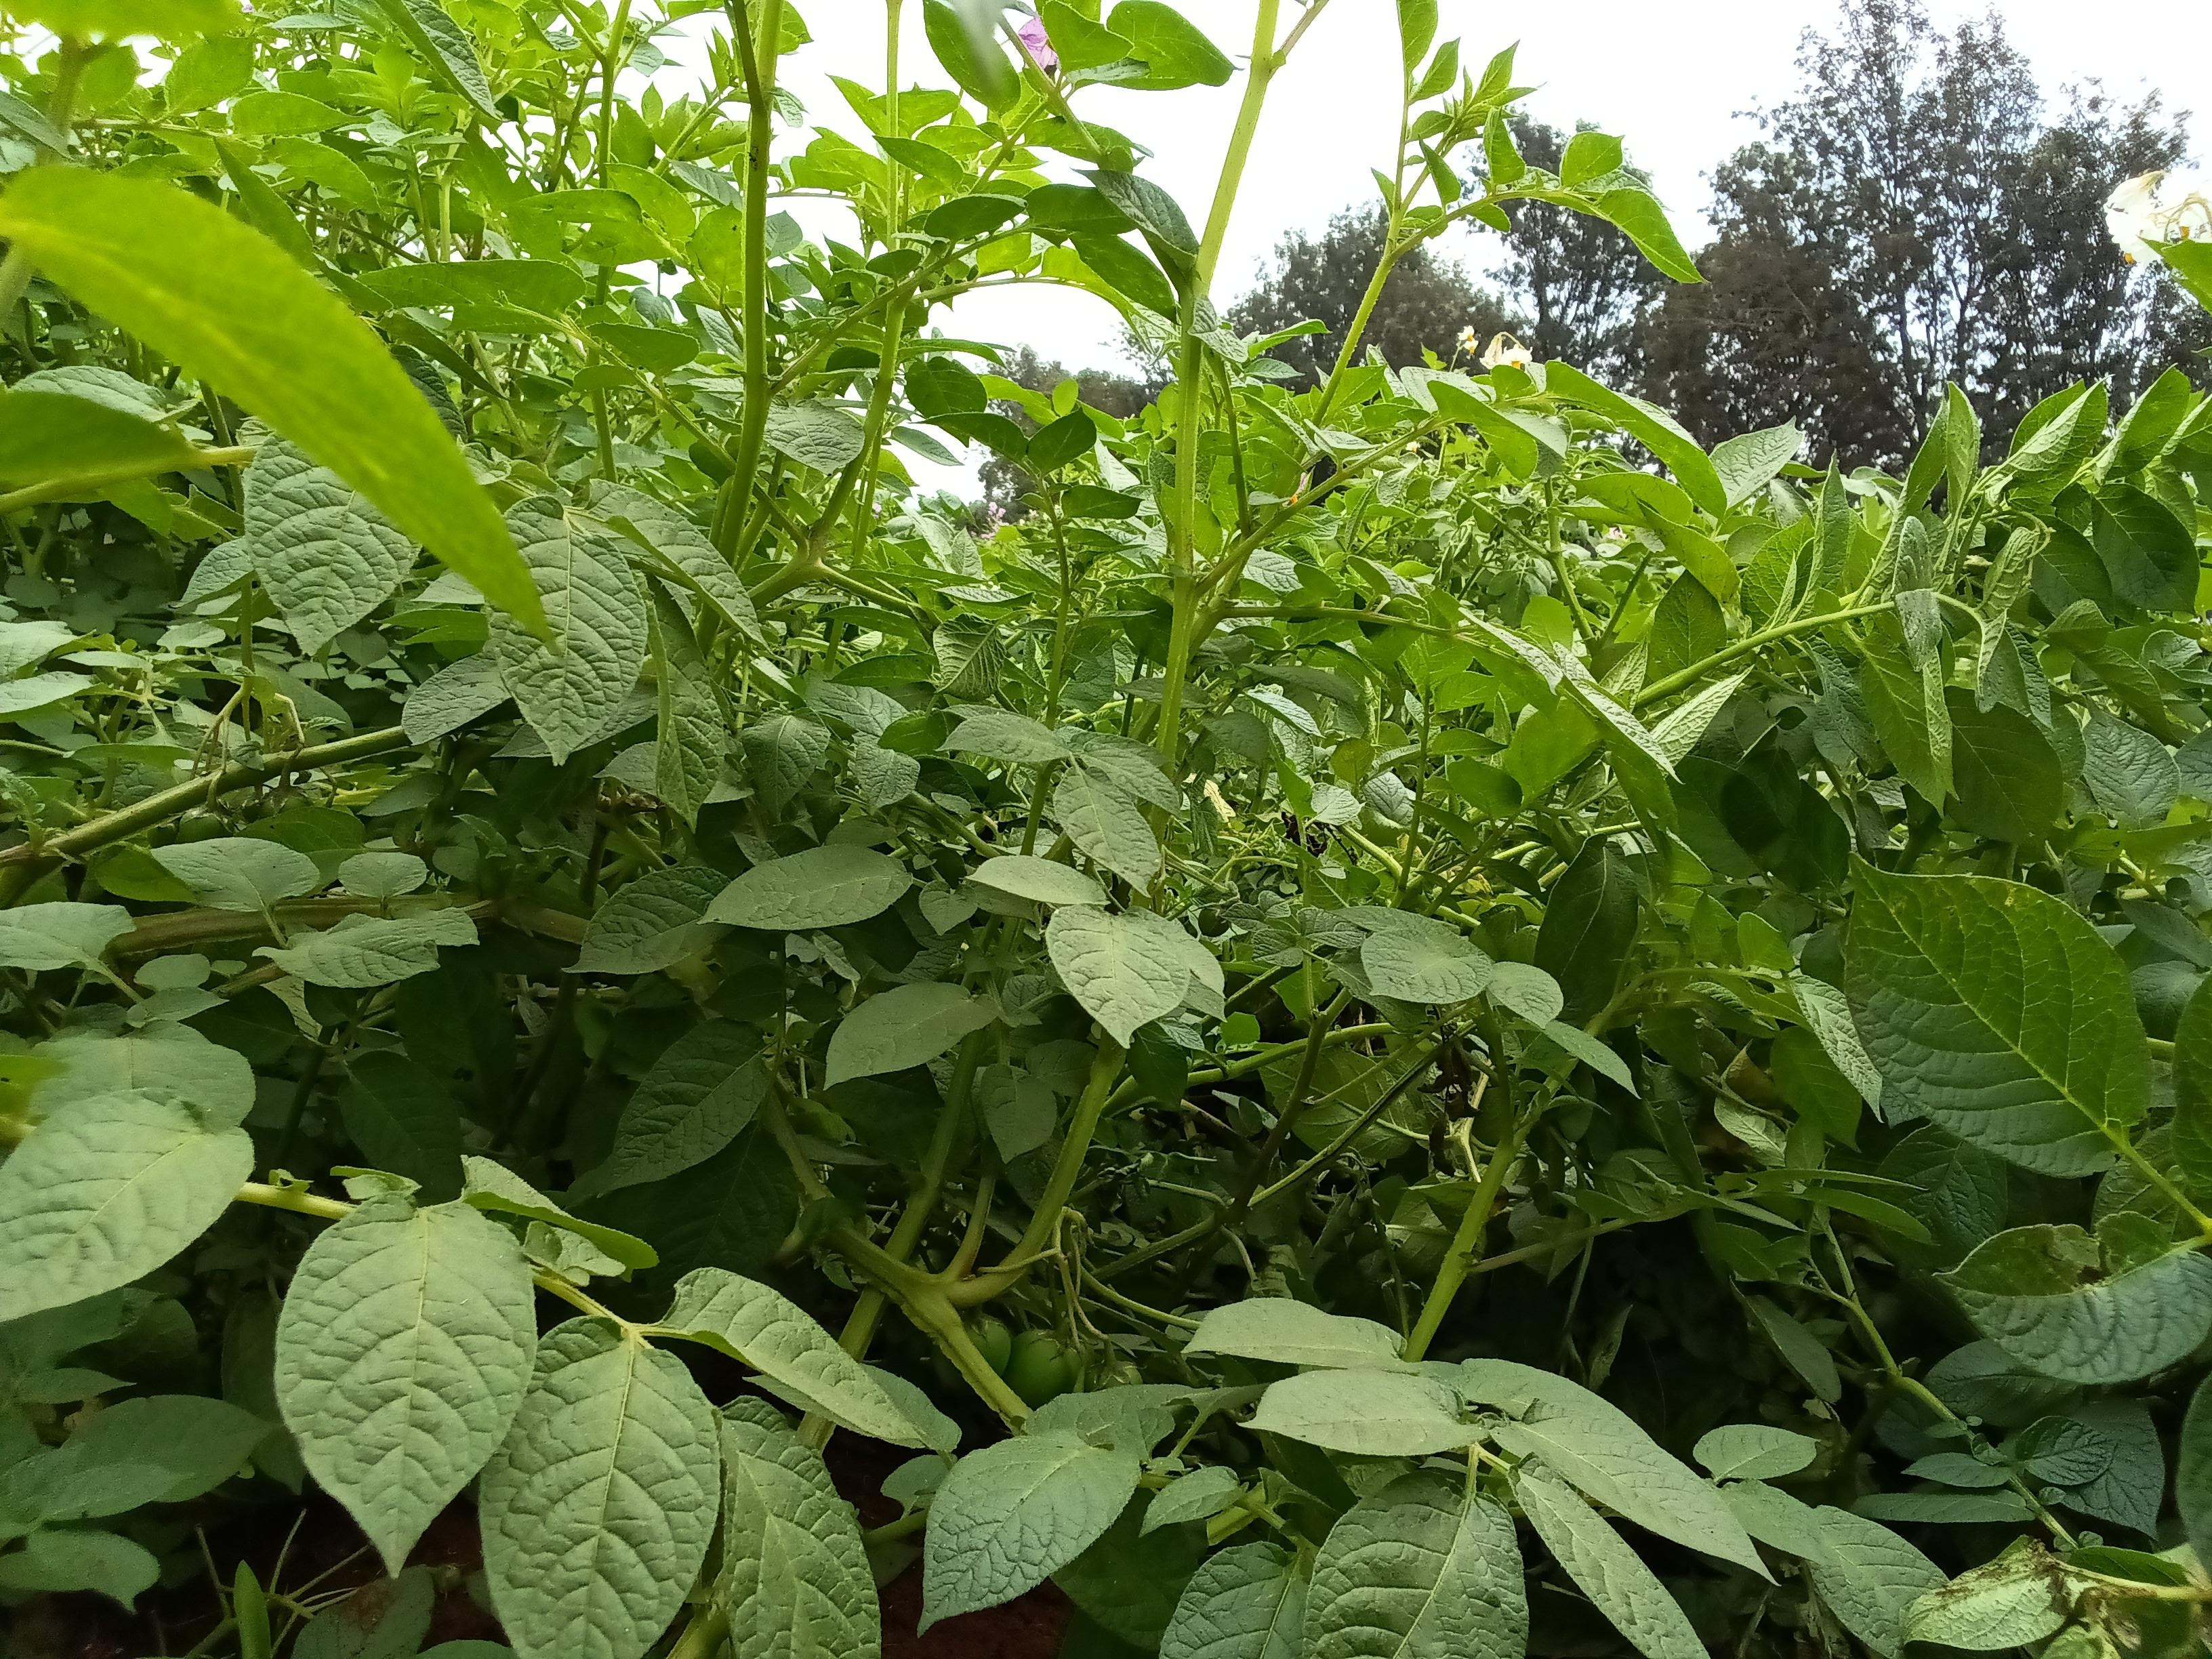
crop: potato
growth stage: maturity
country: Kenya
